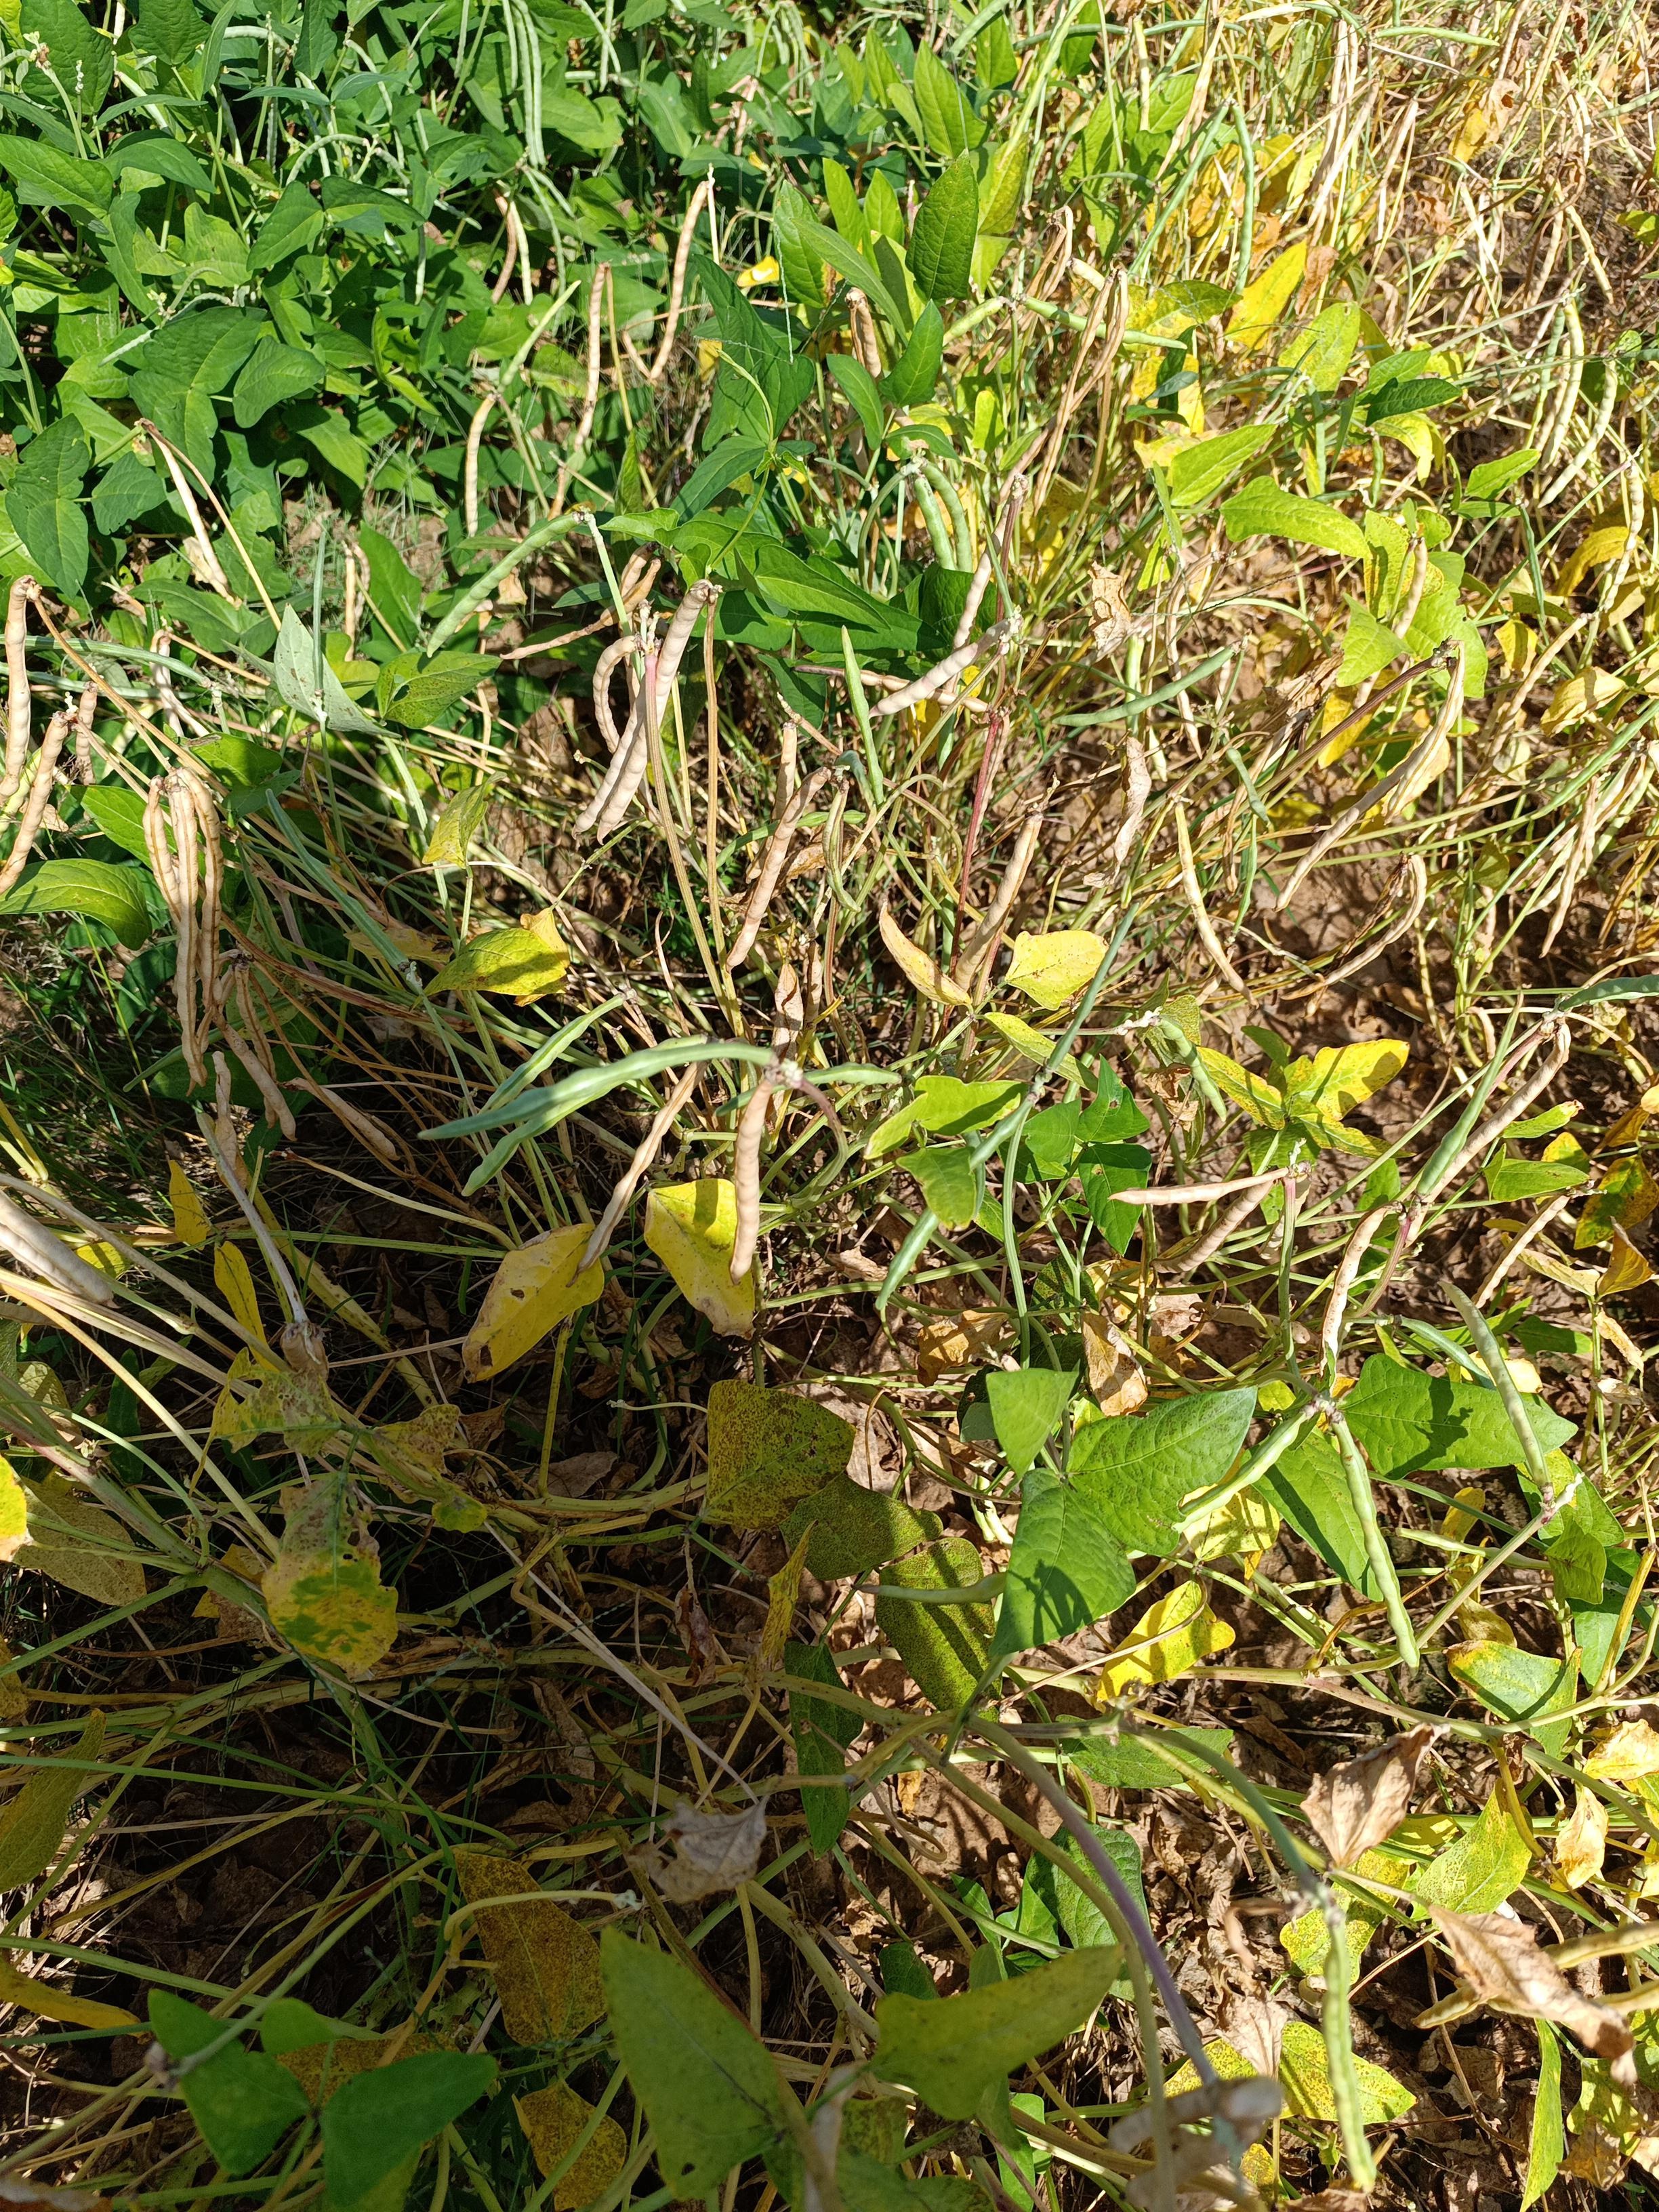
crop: cowpea
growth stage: maturity
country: Nigeria
